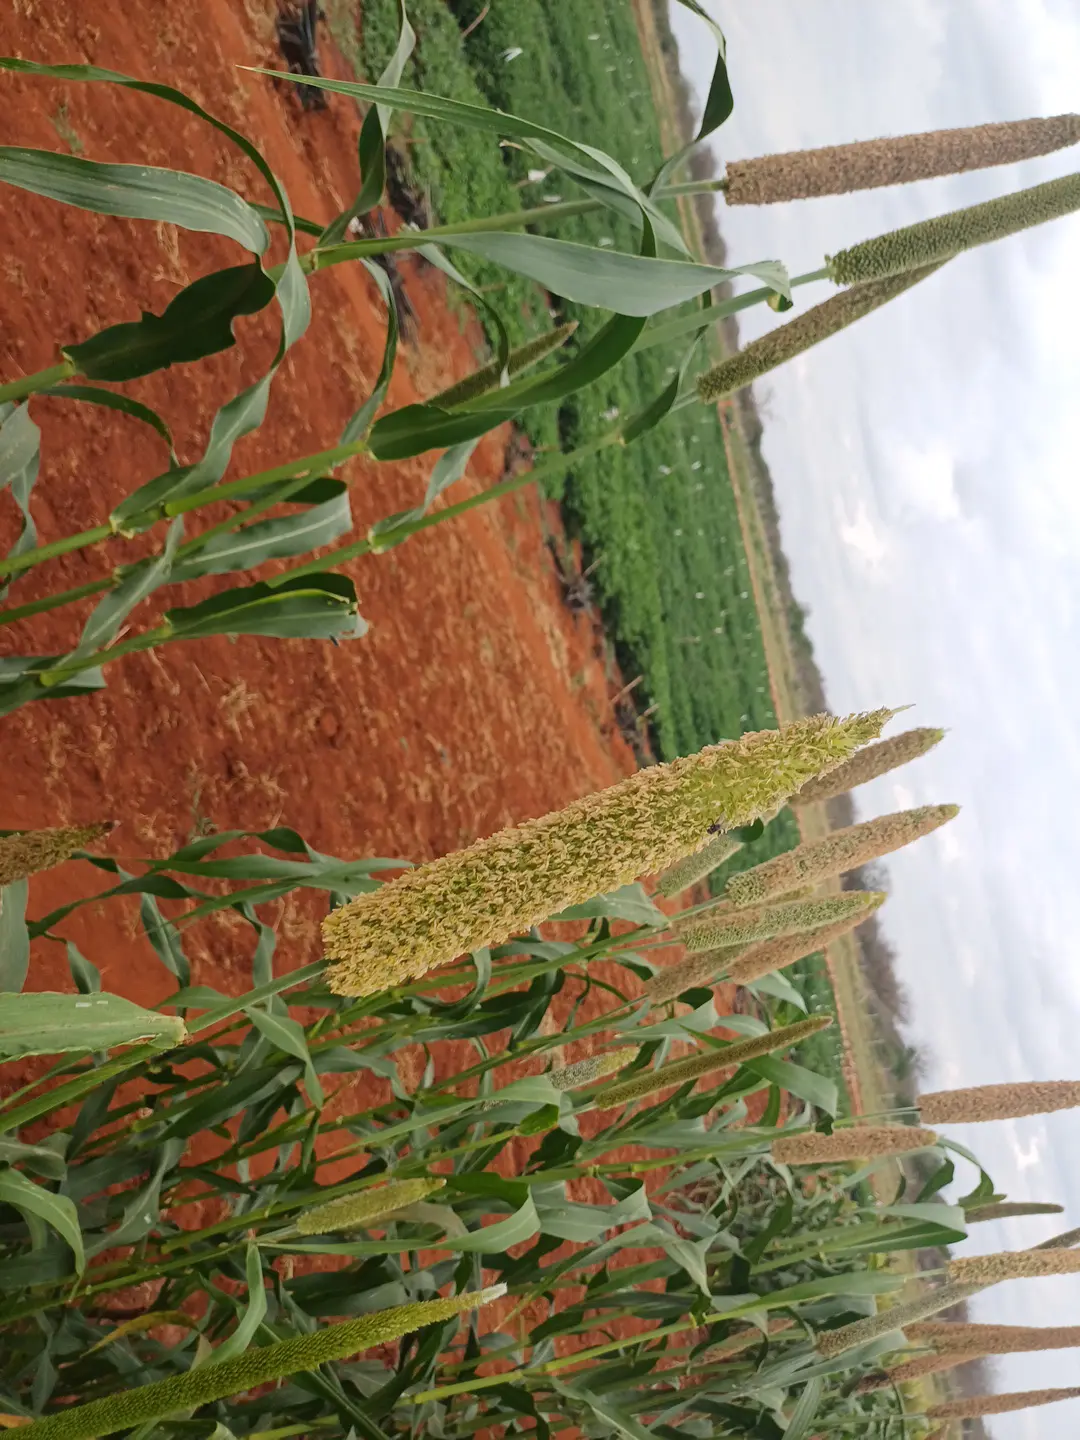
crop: pearl millet
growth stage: filling grain
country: Kenya
